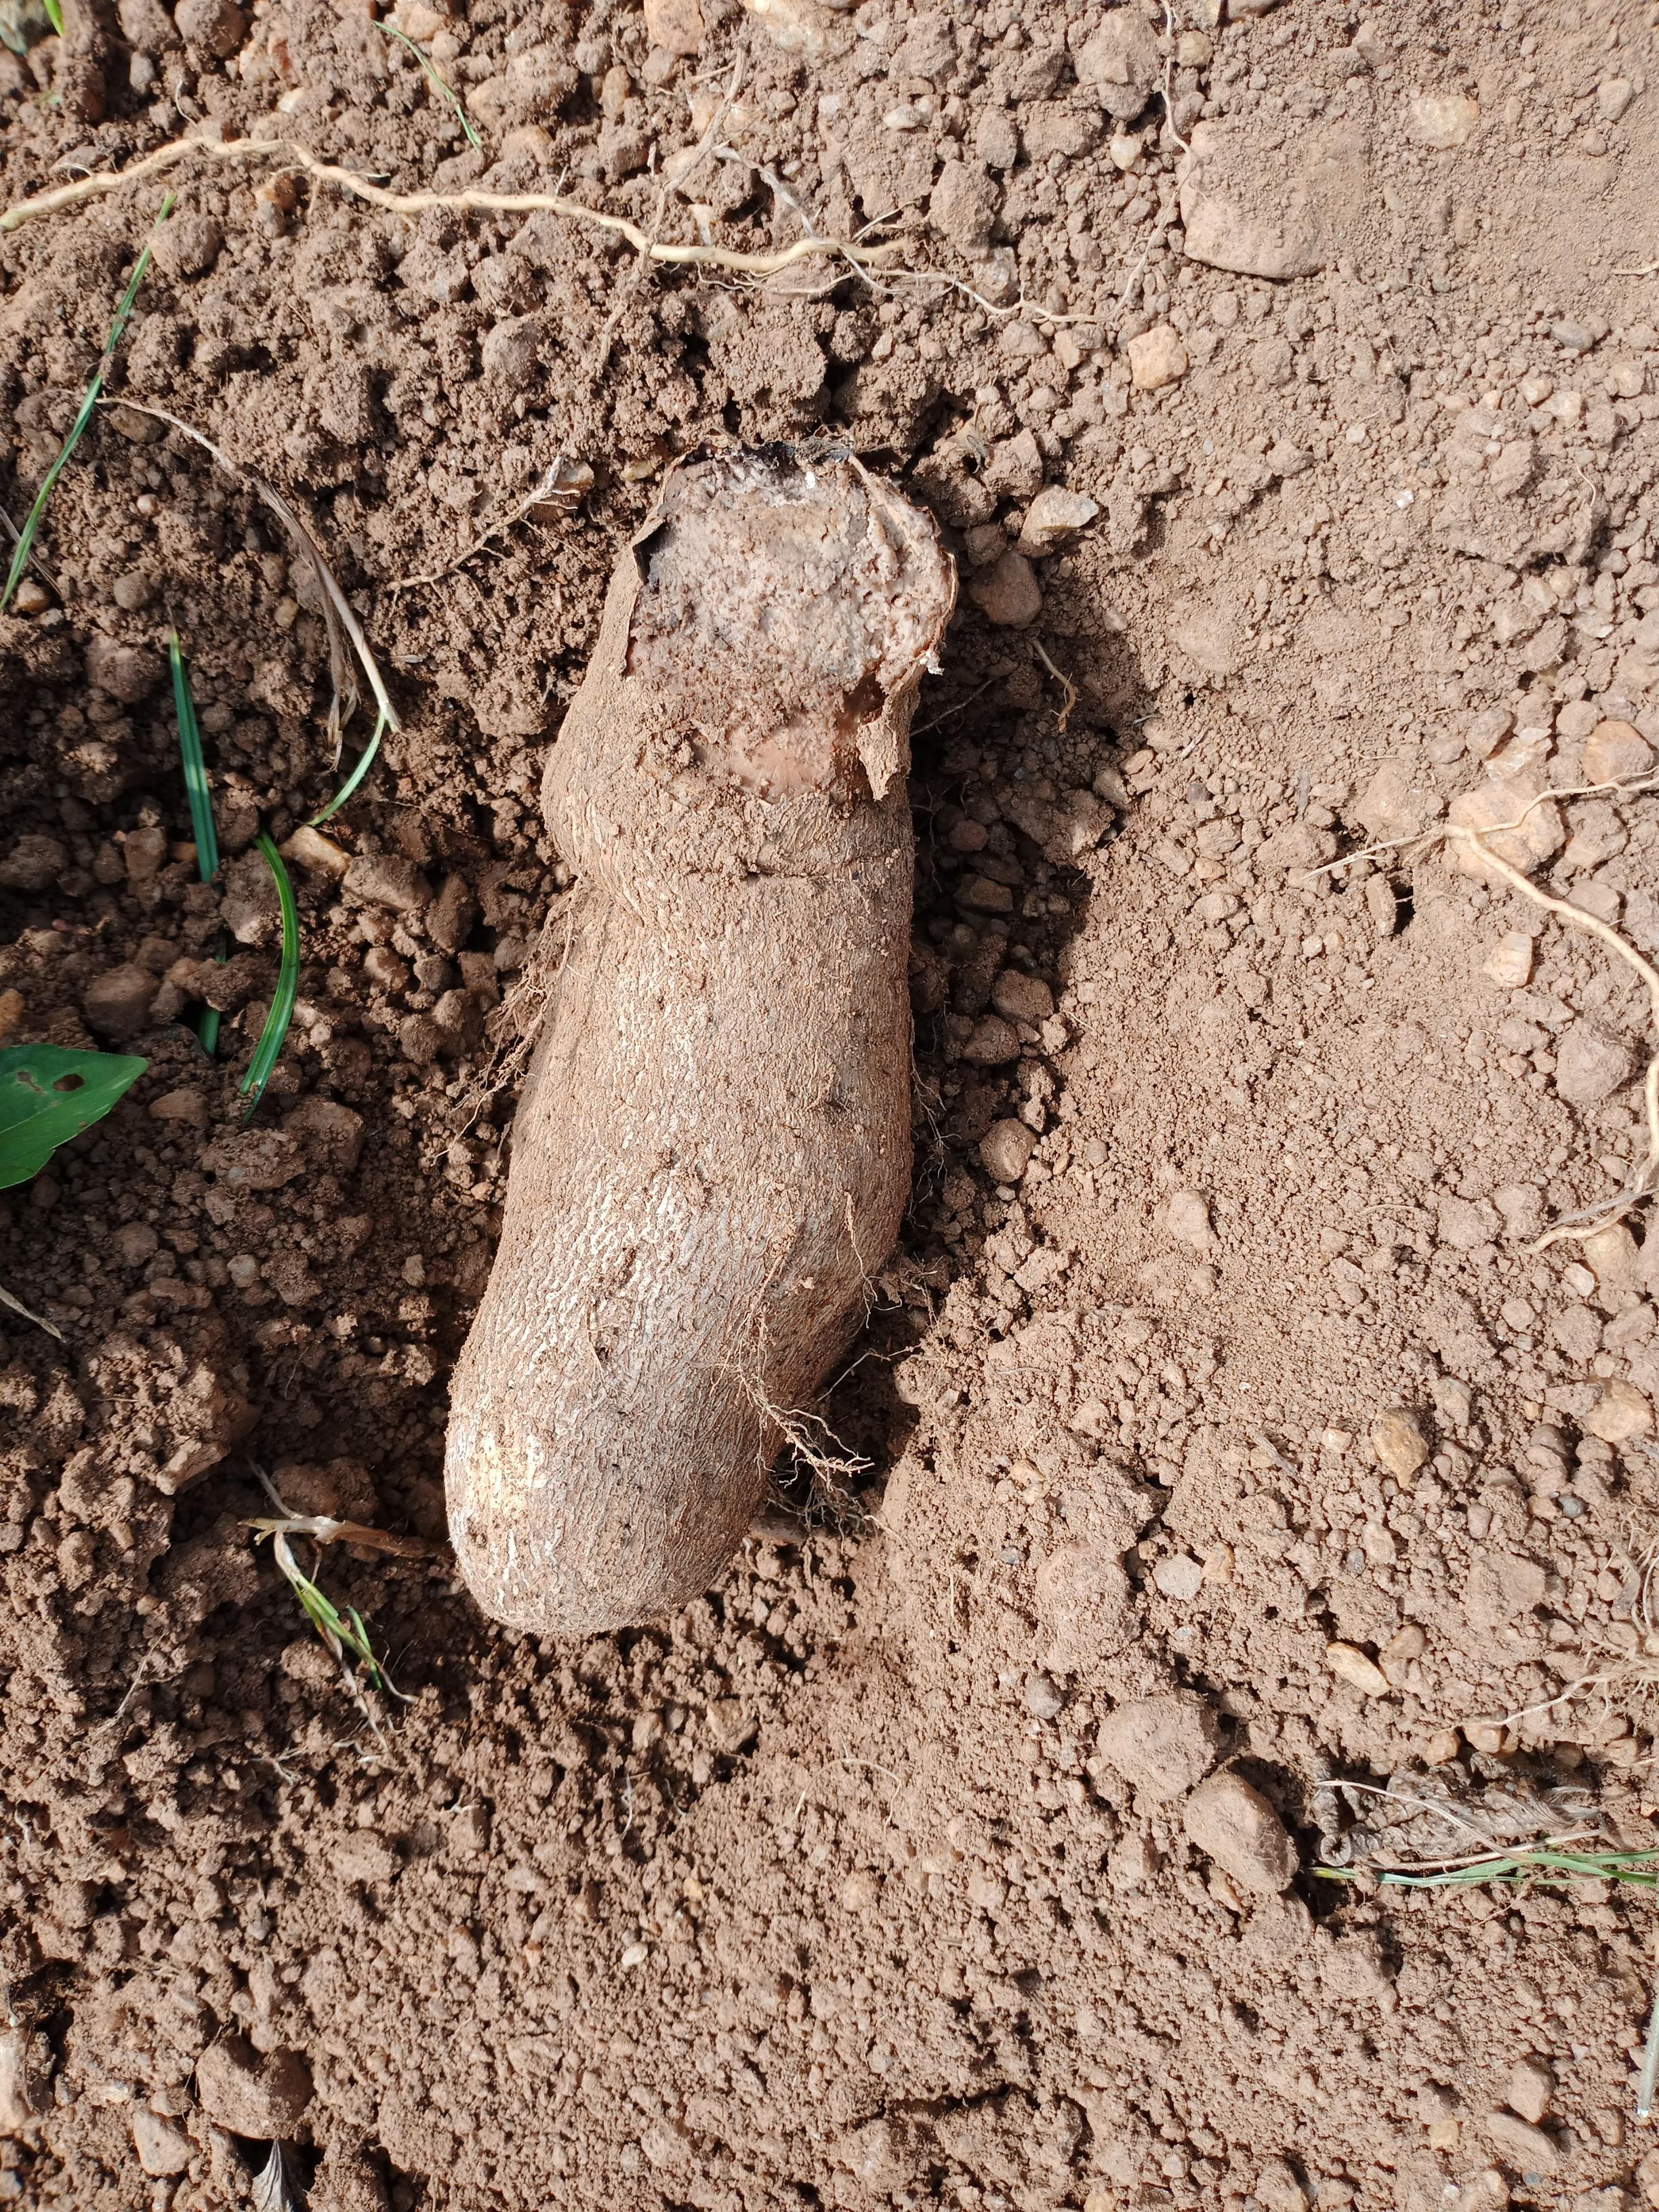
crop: yam
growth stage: harvest
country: Nigeria
